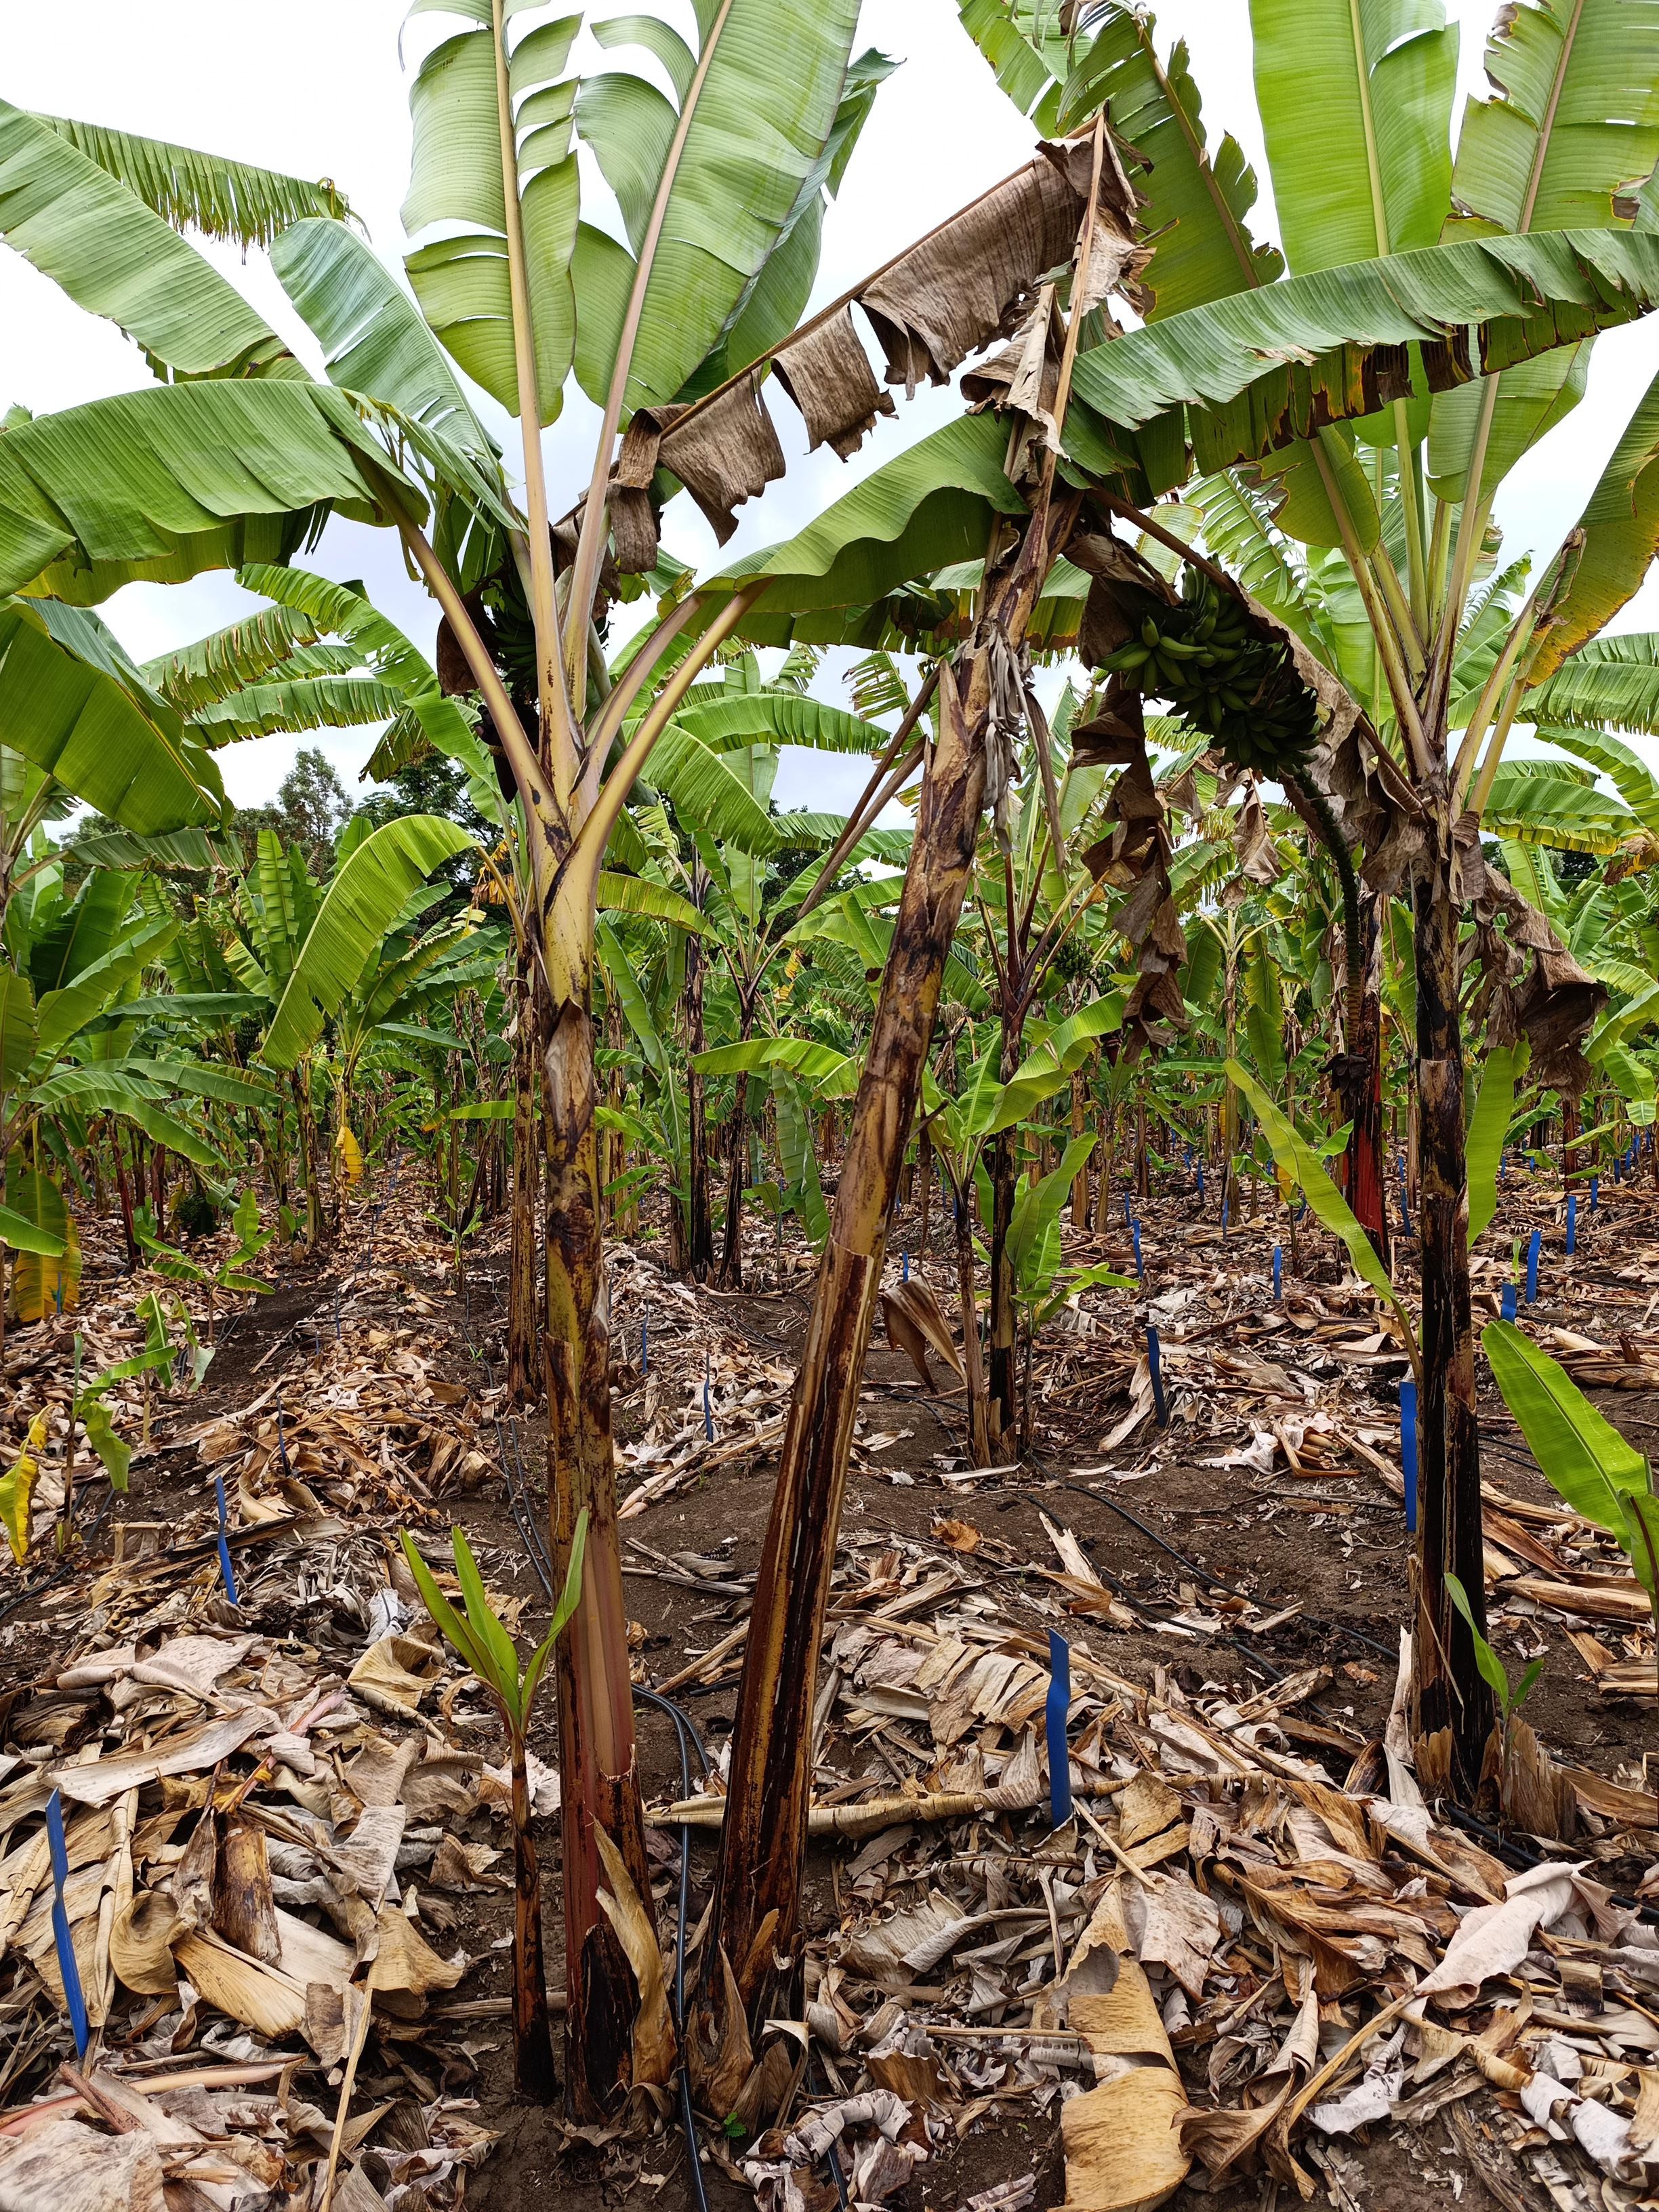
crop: banana
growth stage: development fruit
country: Tanzania
